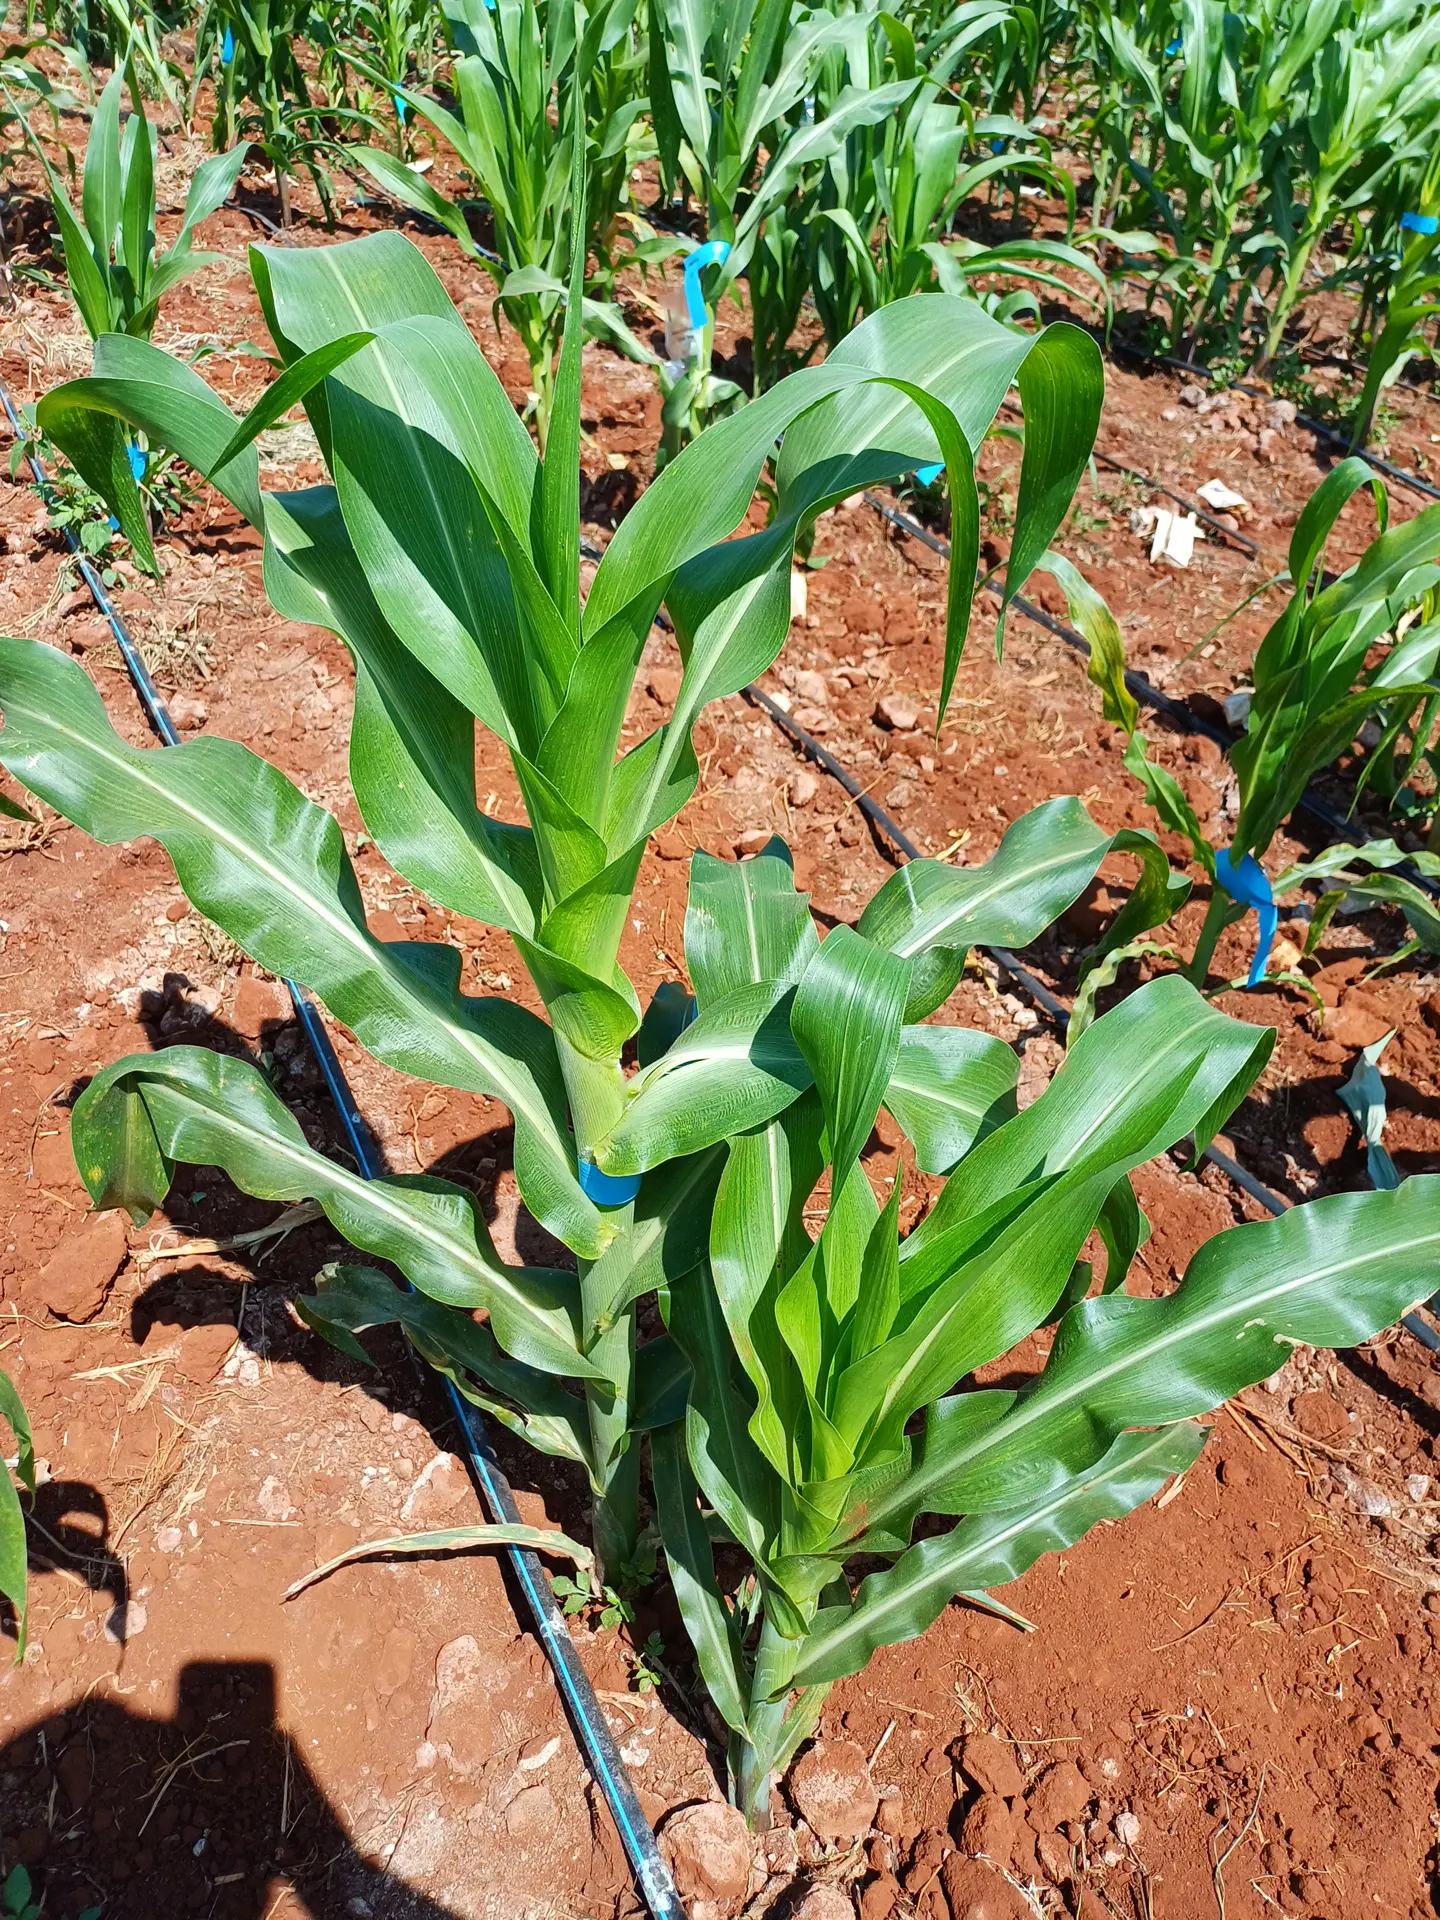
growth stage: vegetative
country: Kenya
